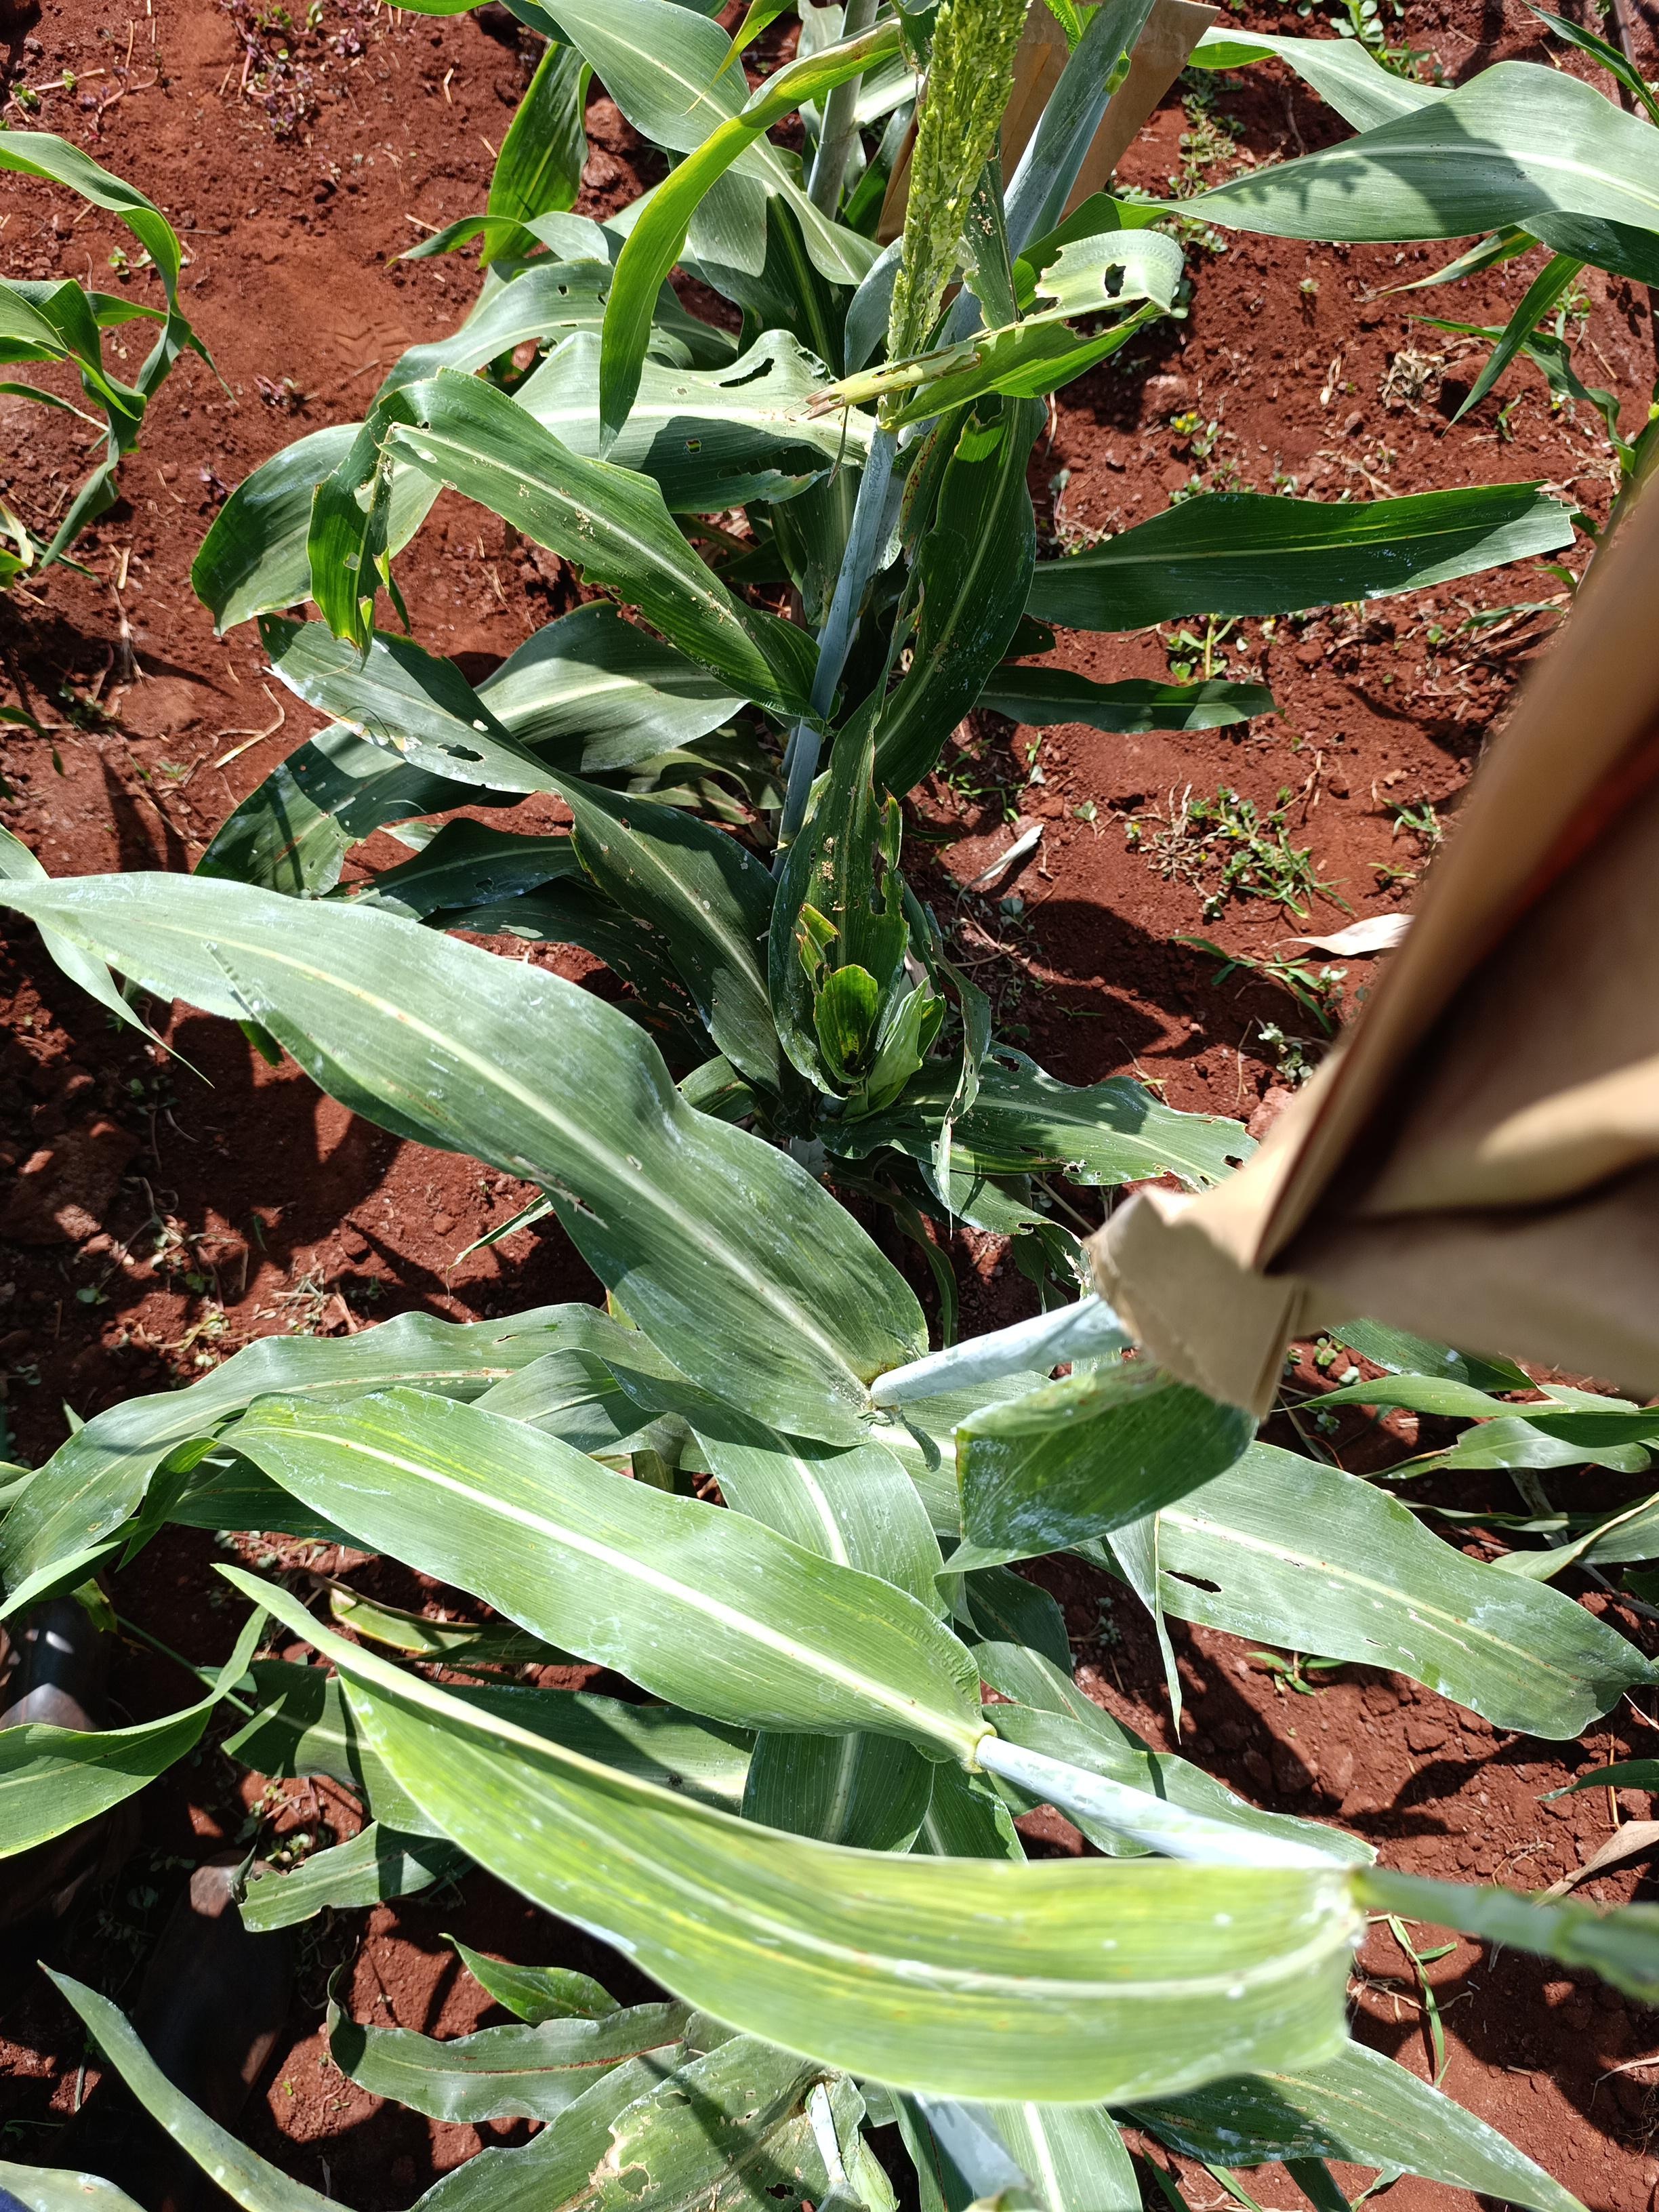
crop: sorghum
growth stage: heading tuber
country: Kenya
